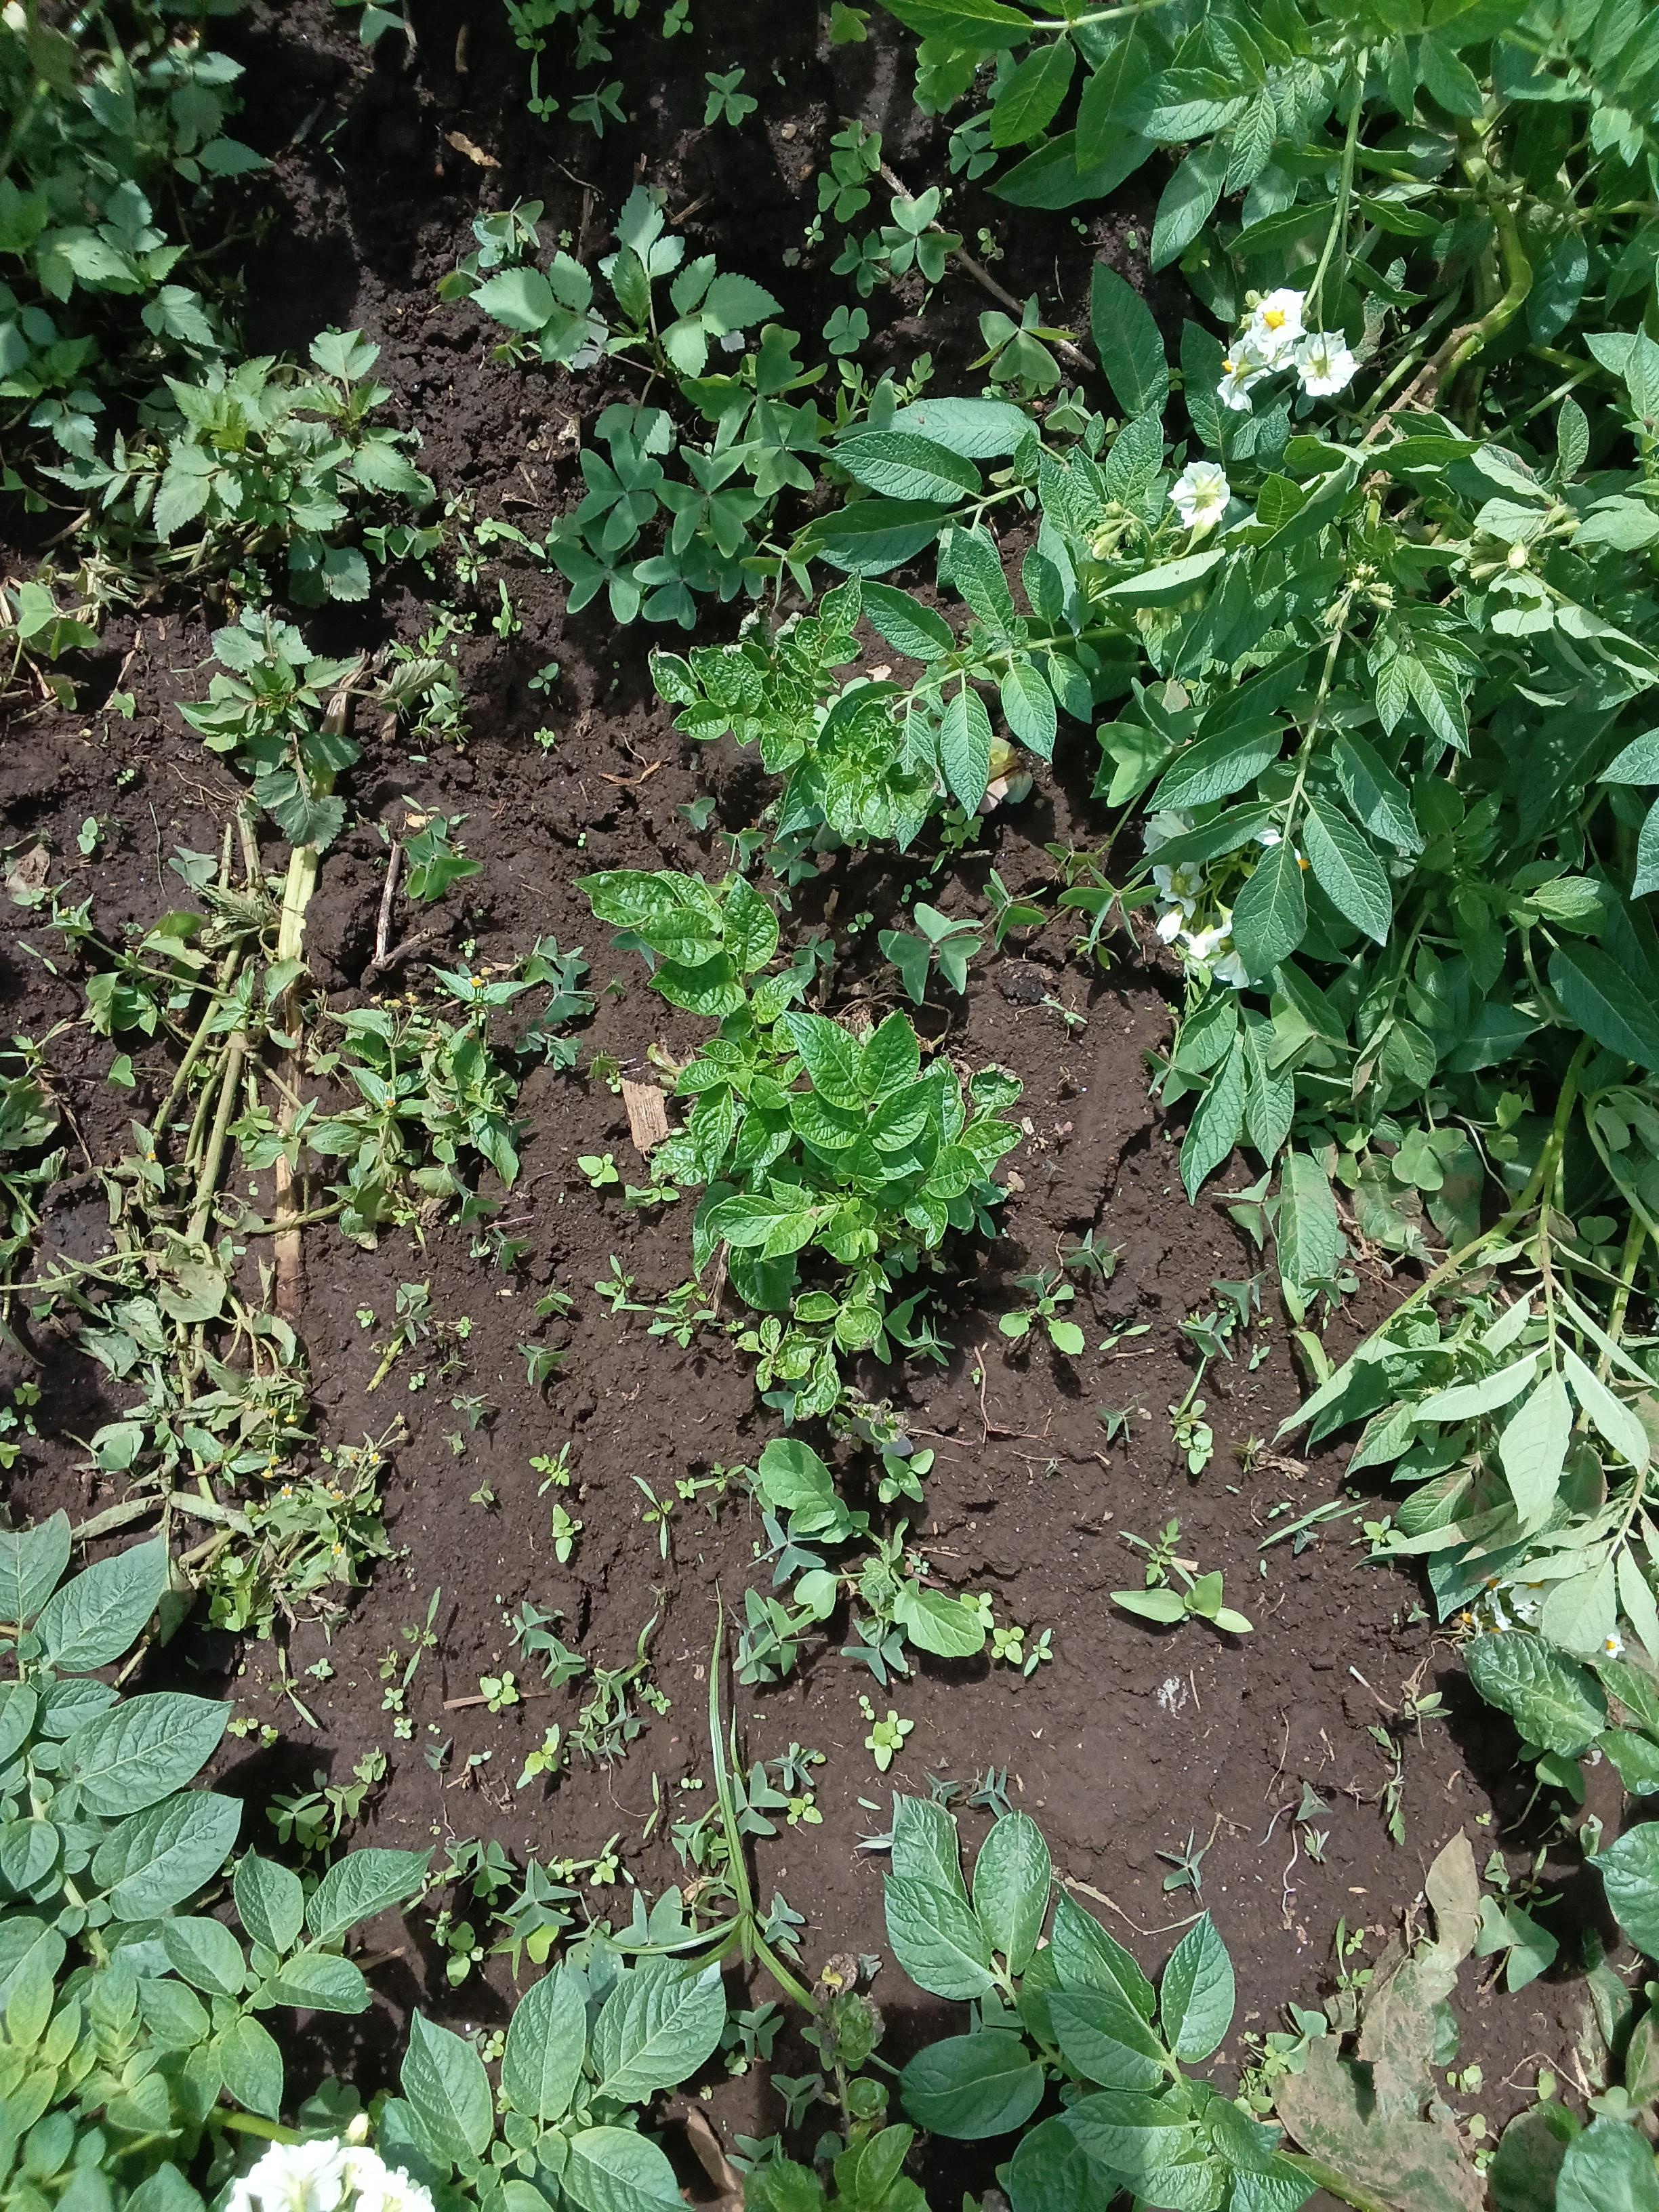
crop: potato
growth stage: vegetative
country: Kenya
